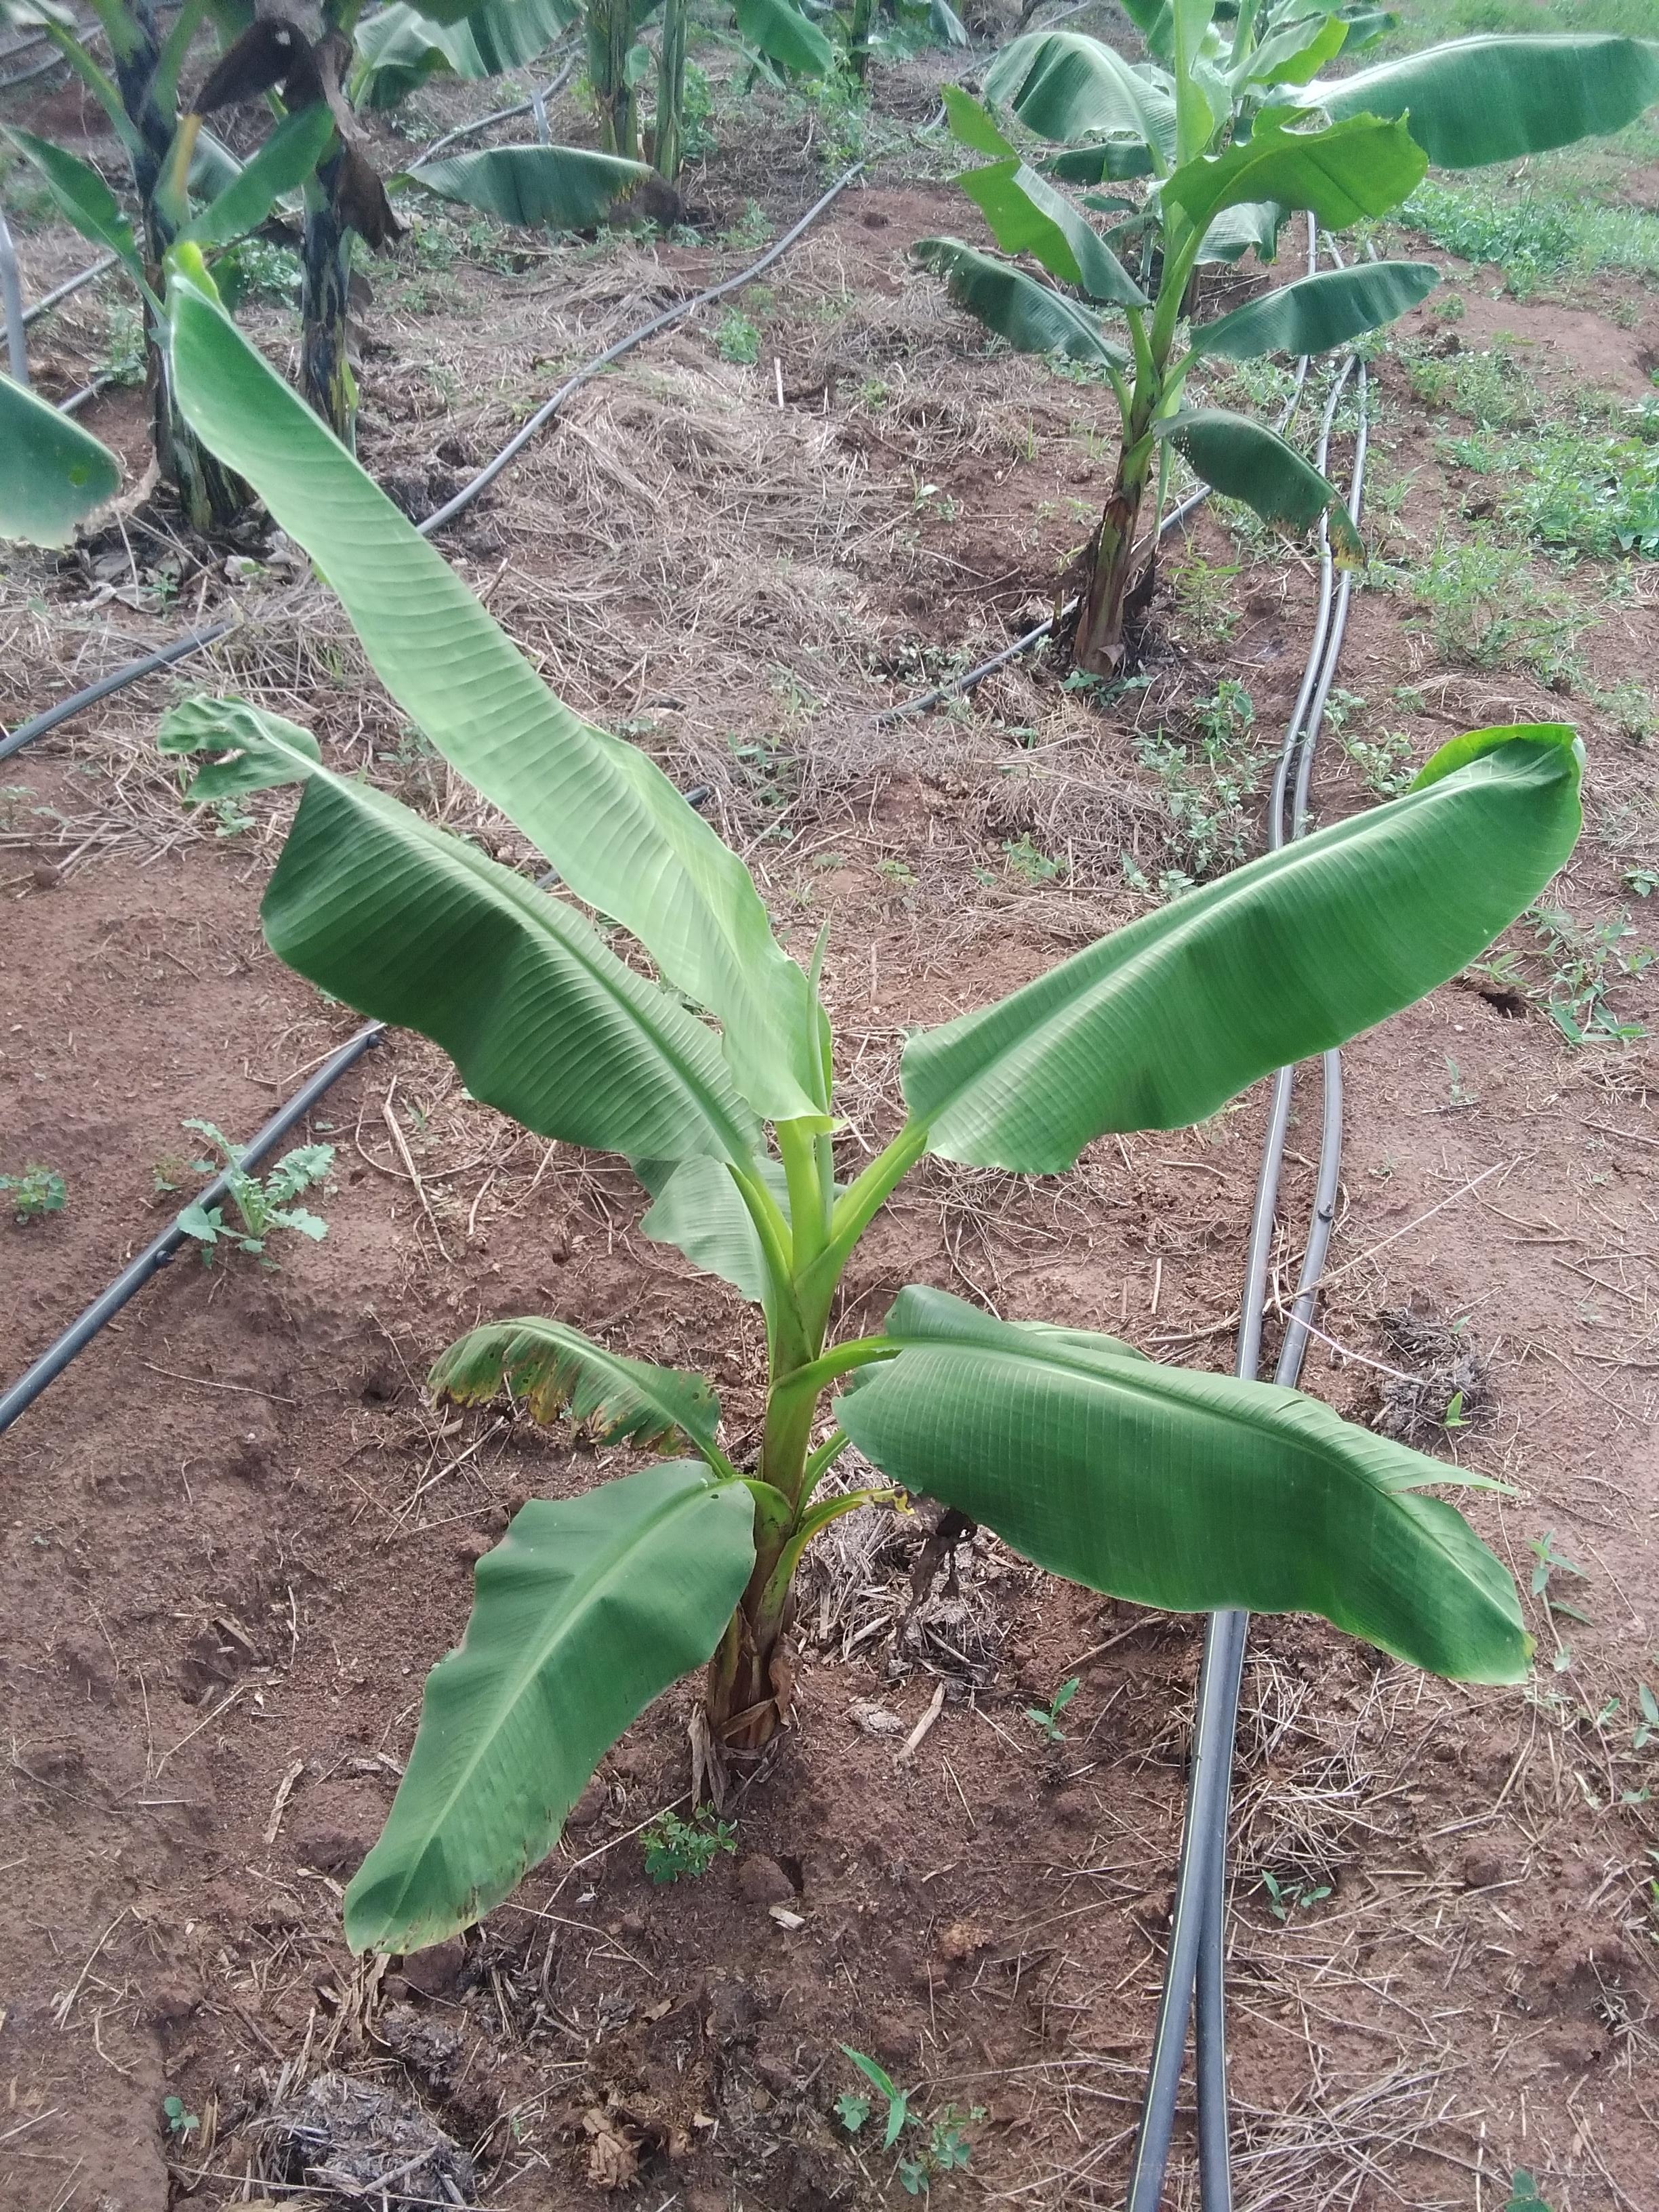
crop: banana
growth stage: vegetative
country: Tanzania
